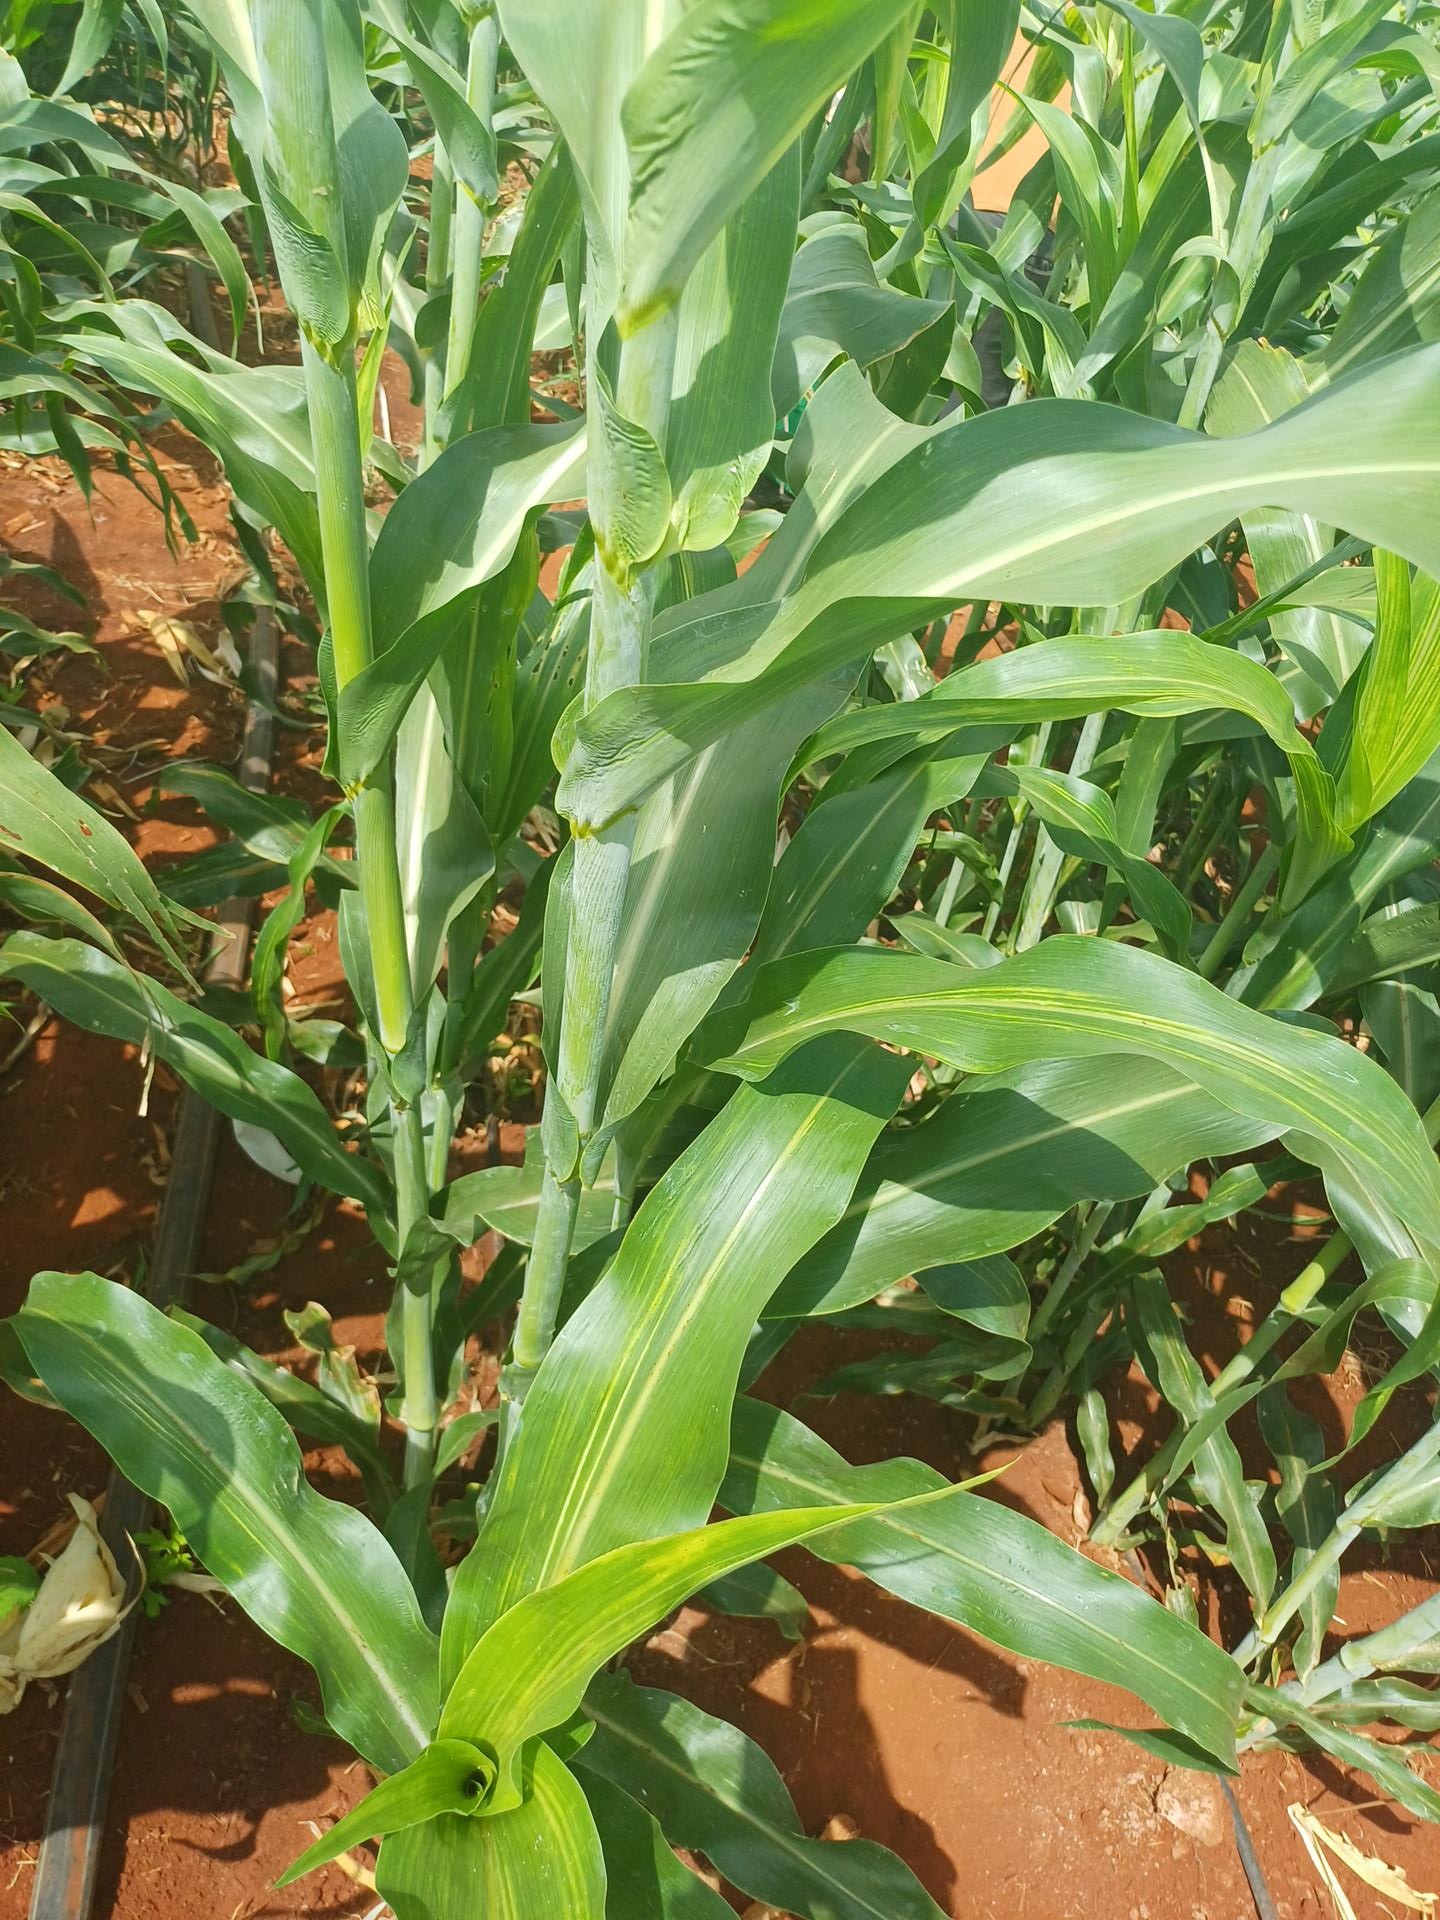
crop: sorghum
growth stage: heading tuber
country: Kenya
